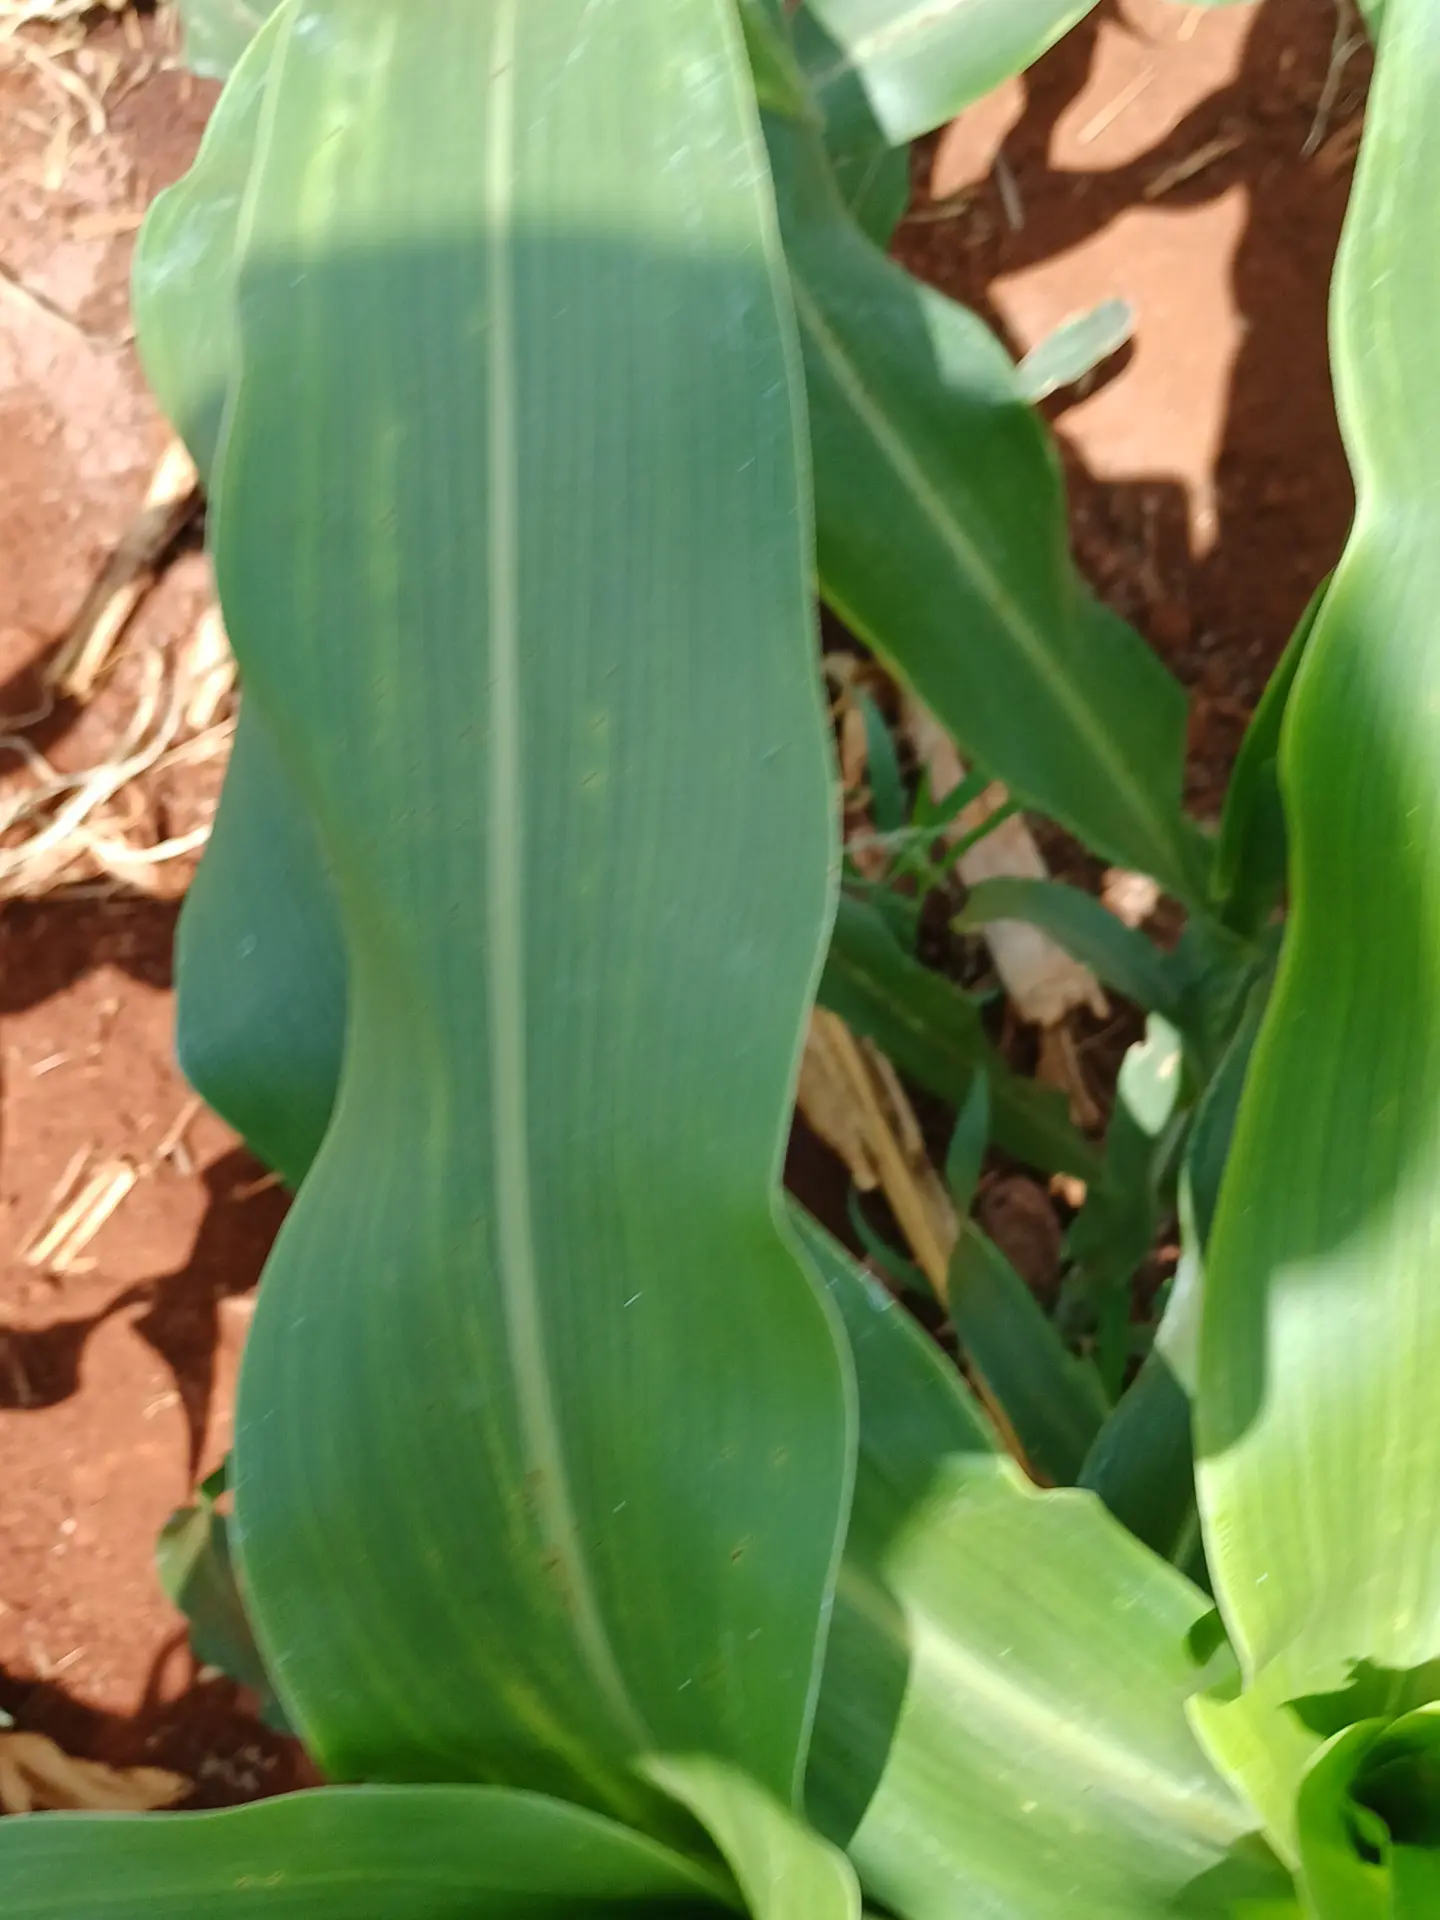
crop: sorghum
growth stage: vegetative
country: Kenya
